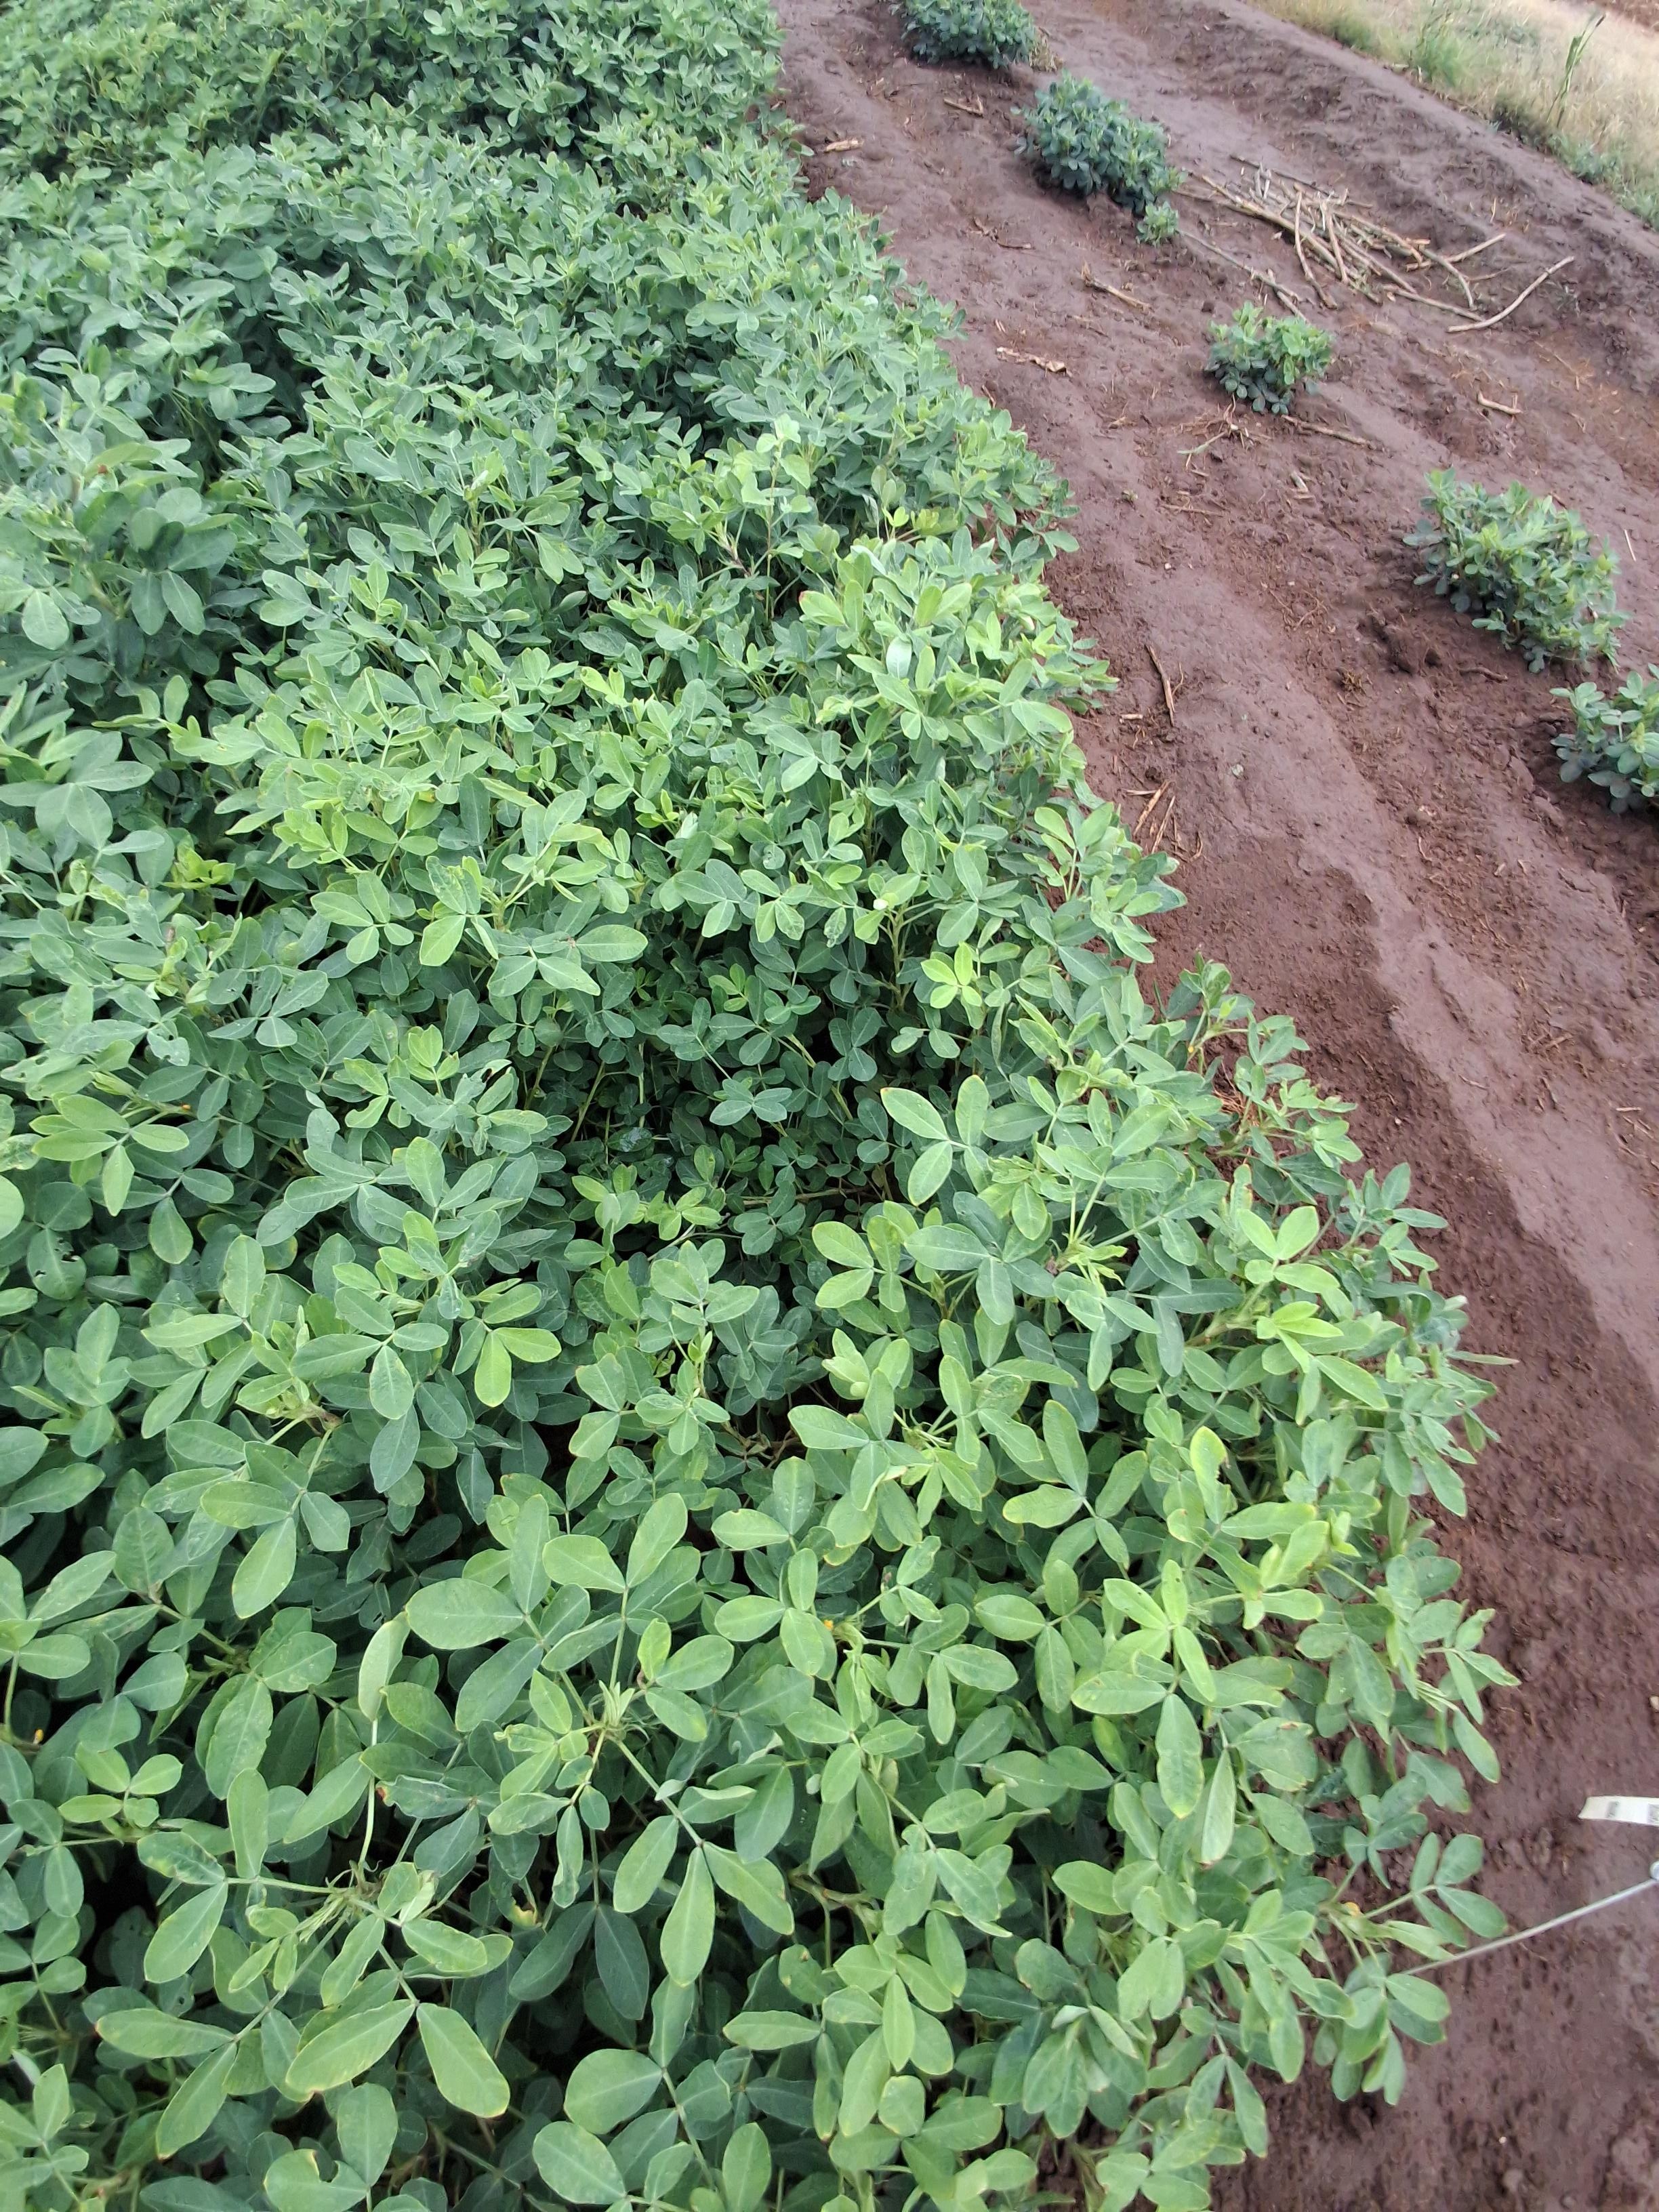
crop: groundnut
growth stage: pegging
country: Kenya
